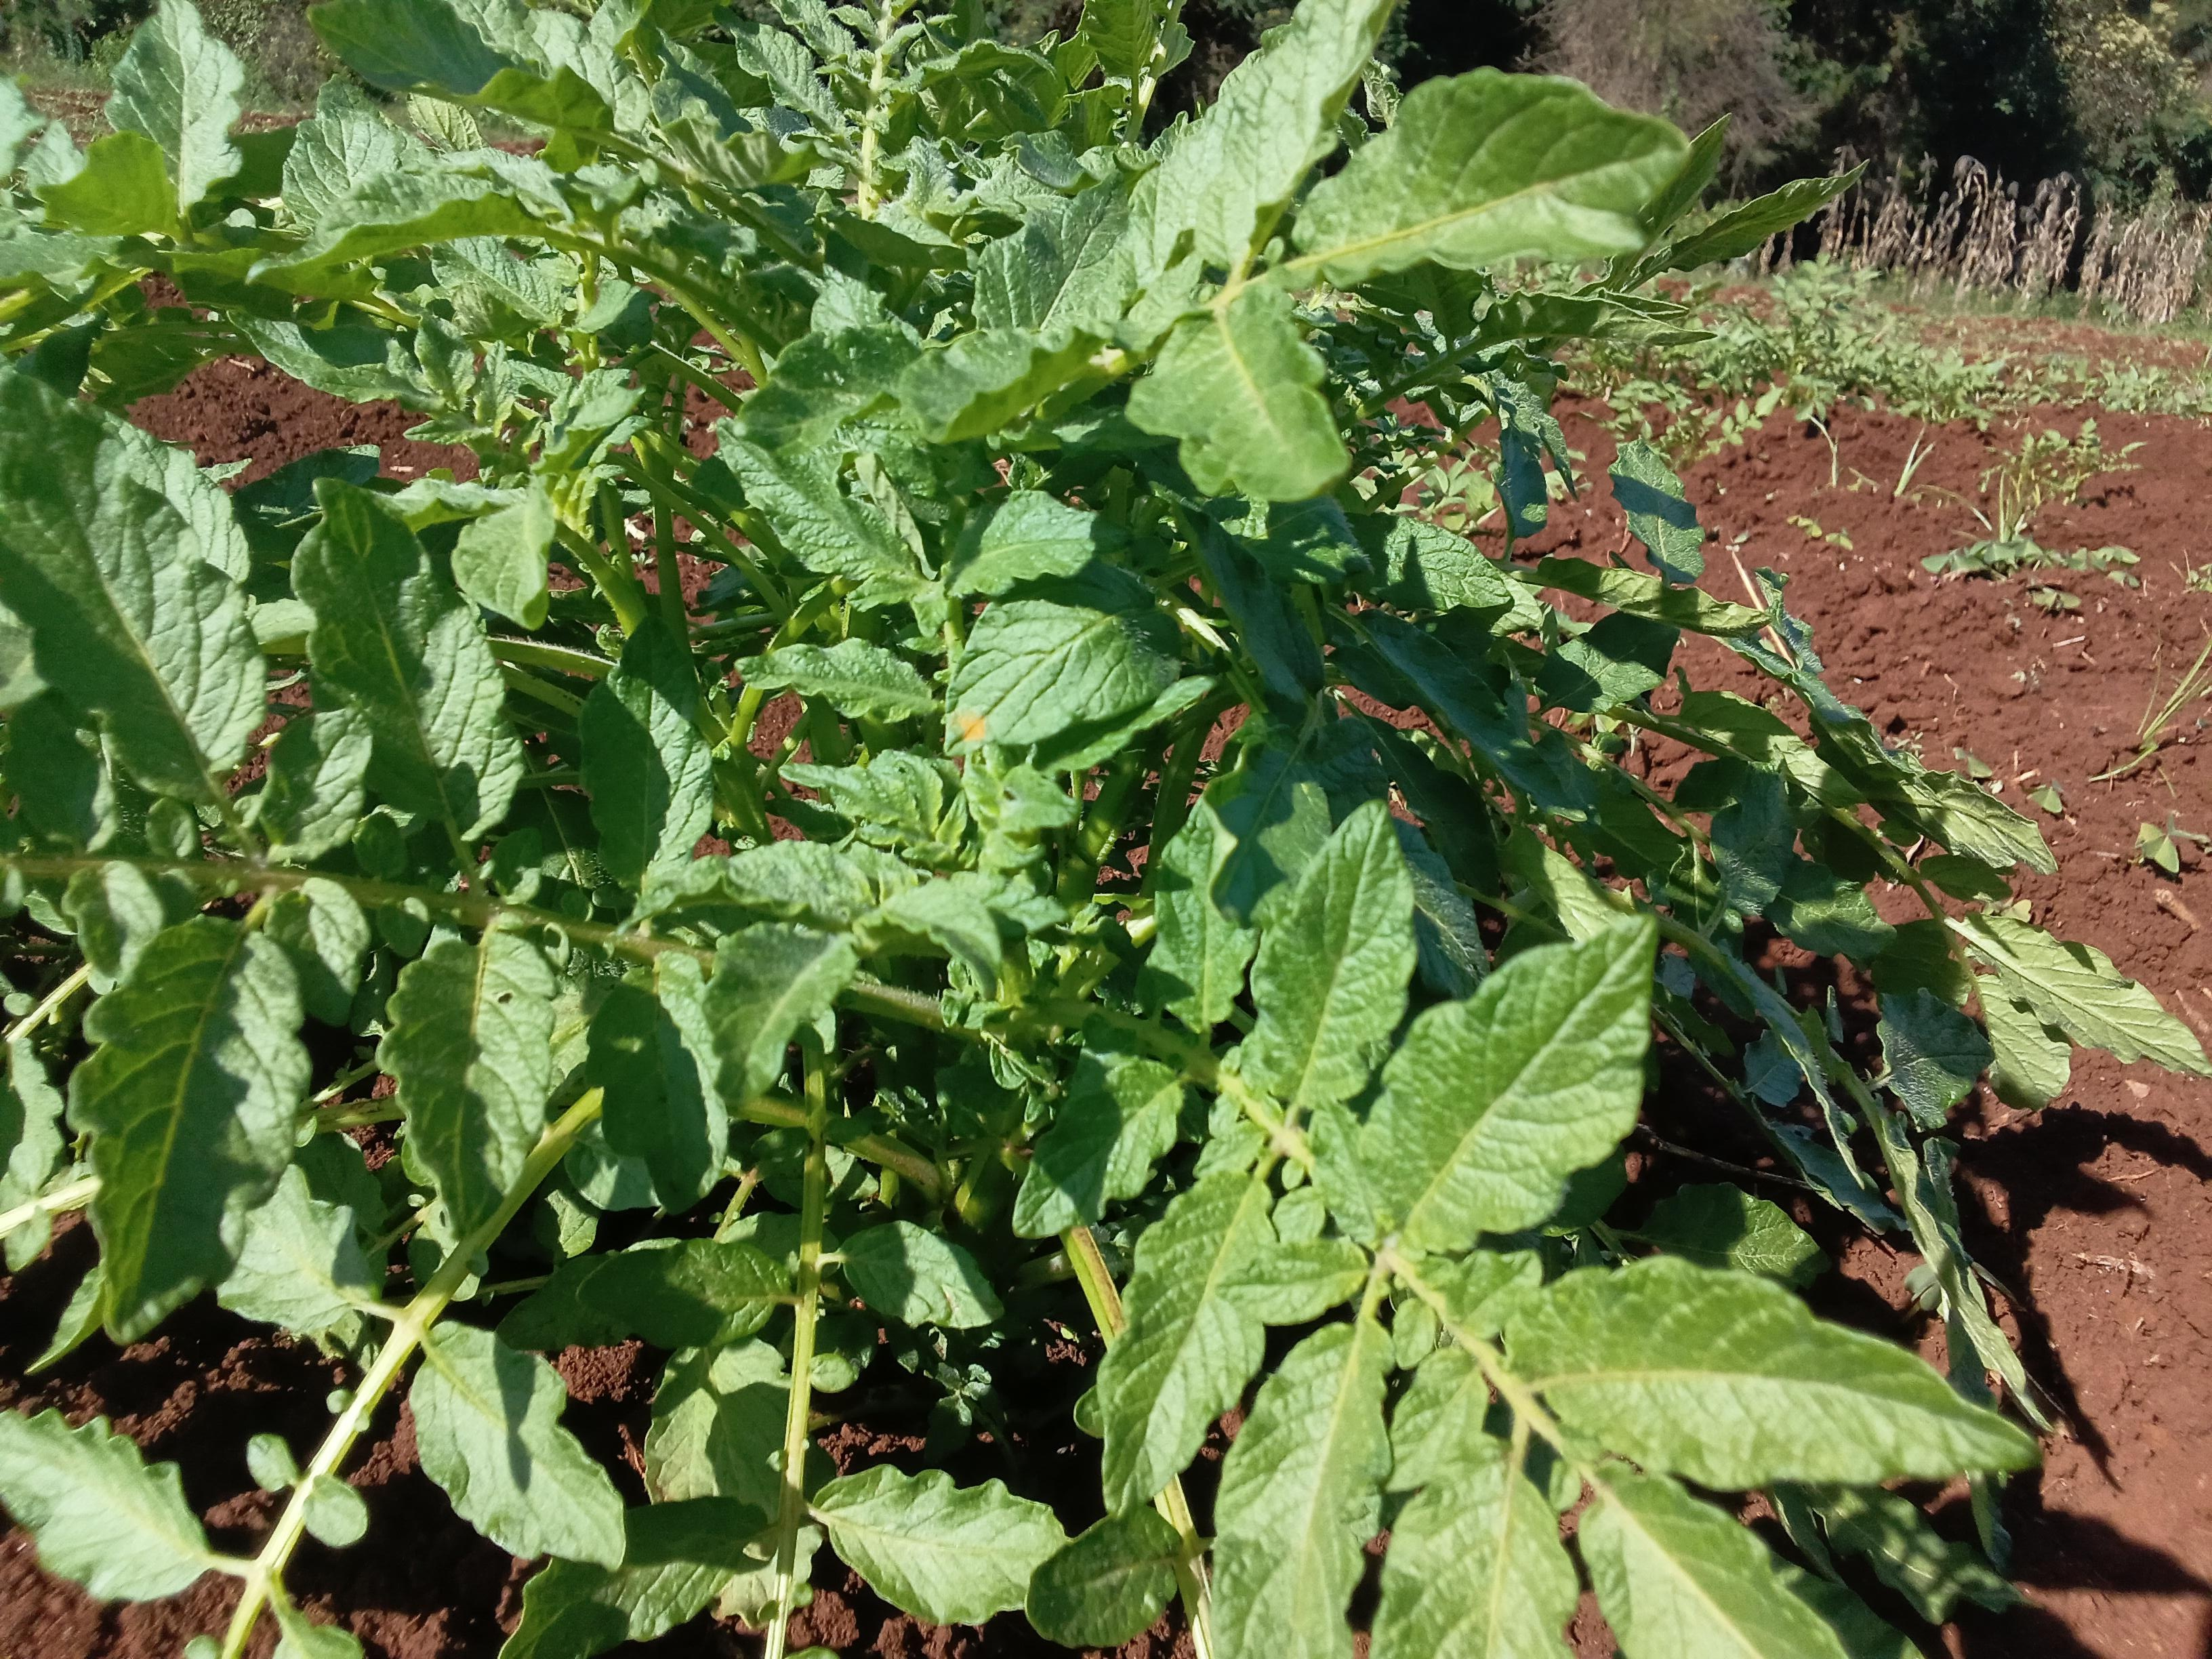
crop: potato
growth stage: vegetative
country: Kenya
